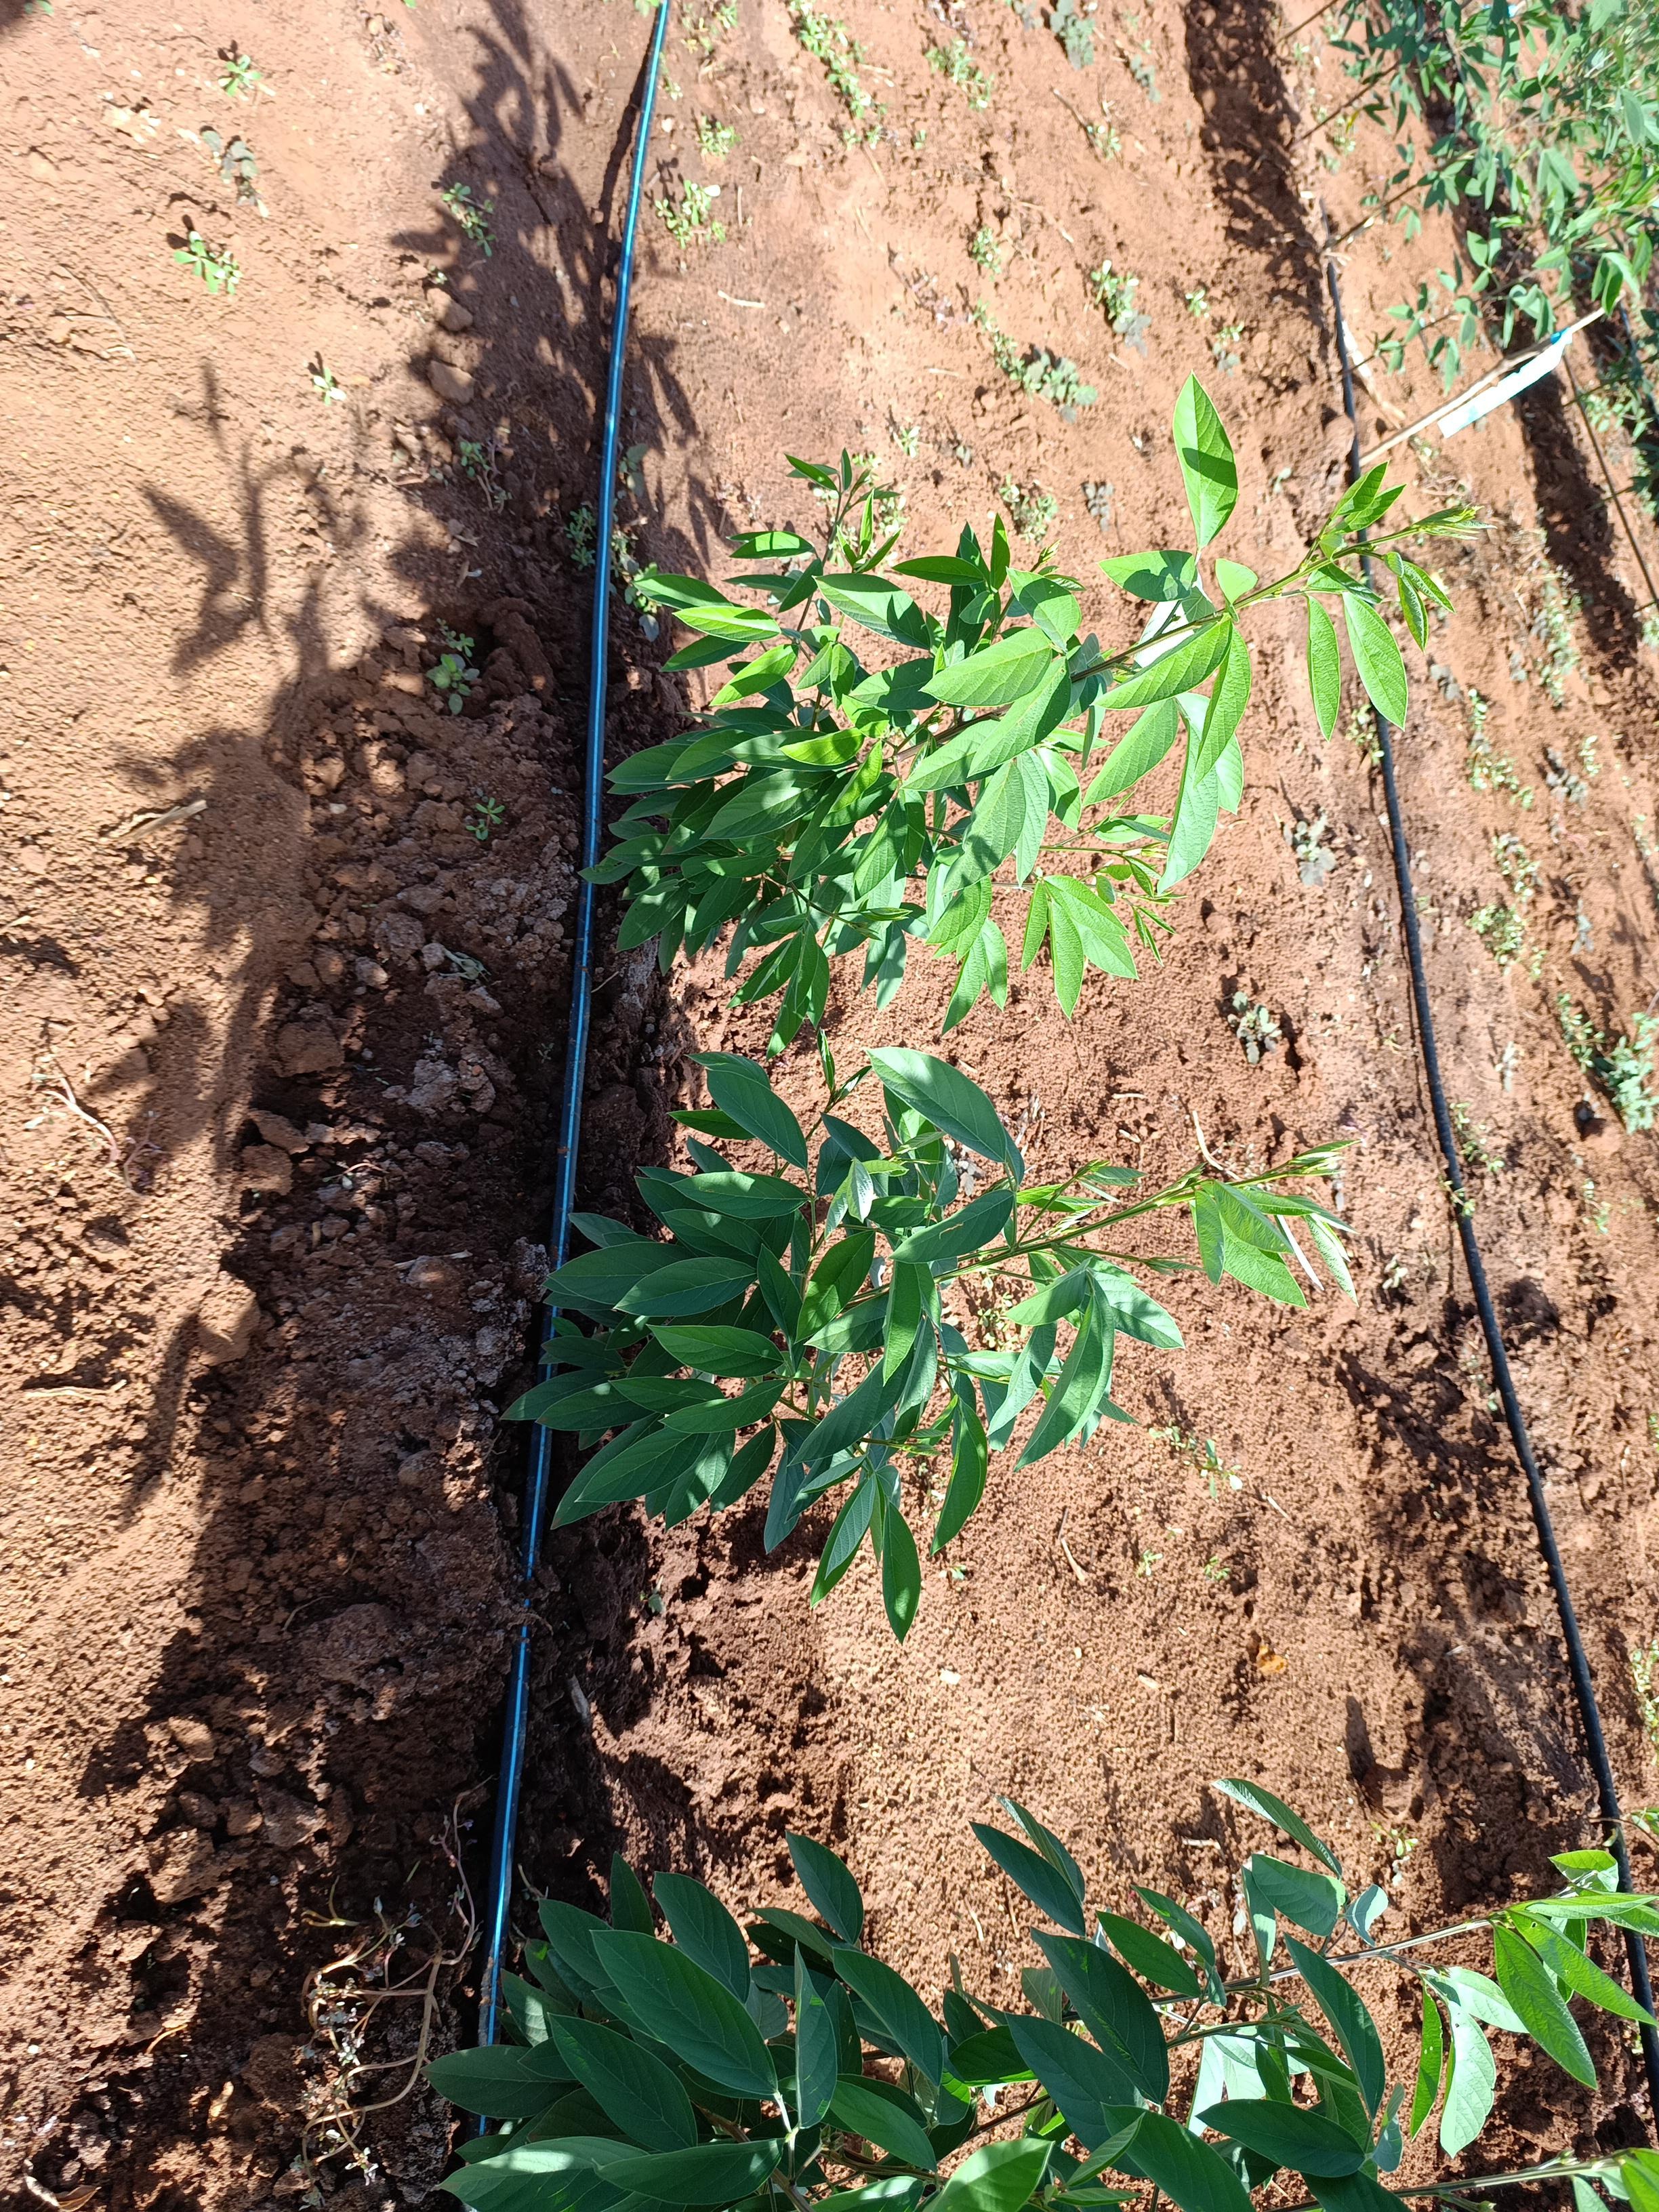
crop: pigeonpea
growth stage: vegetative
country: Kenya
